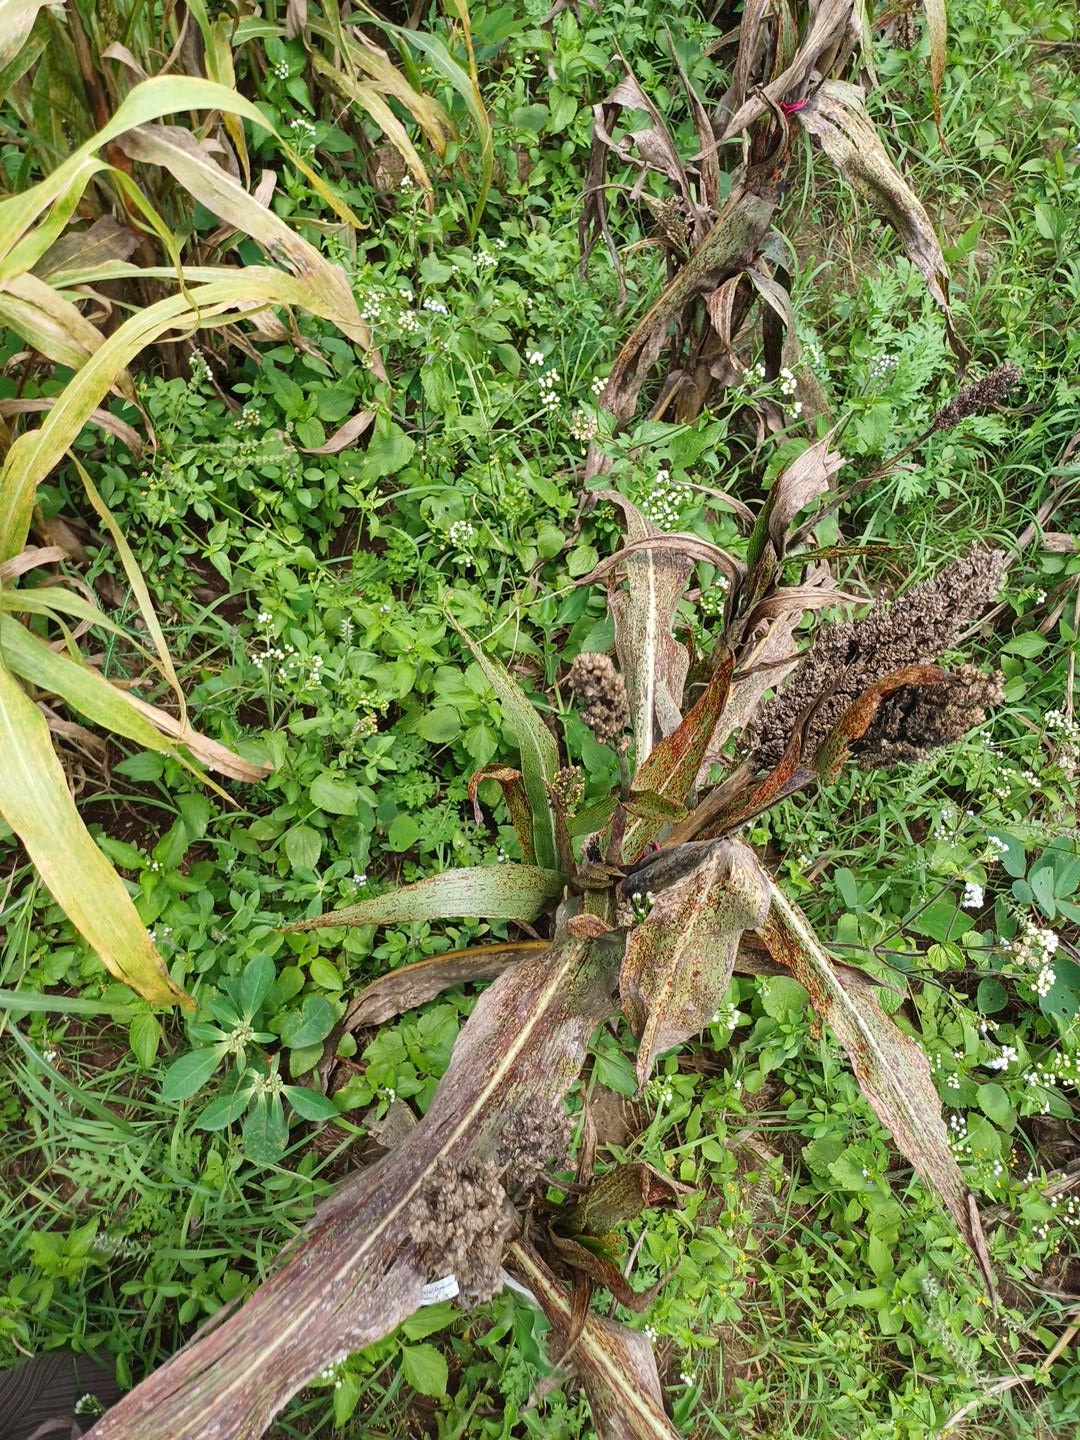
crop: sorghum
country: Kenya
